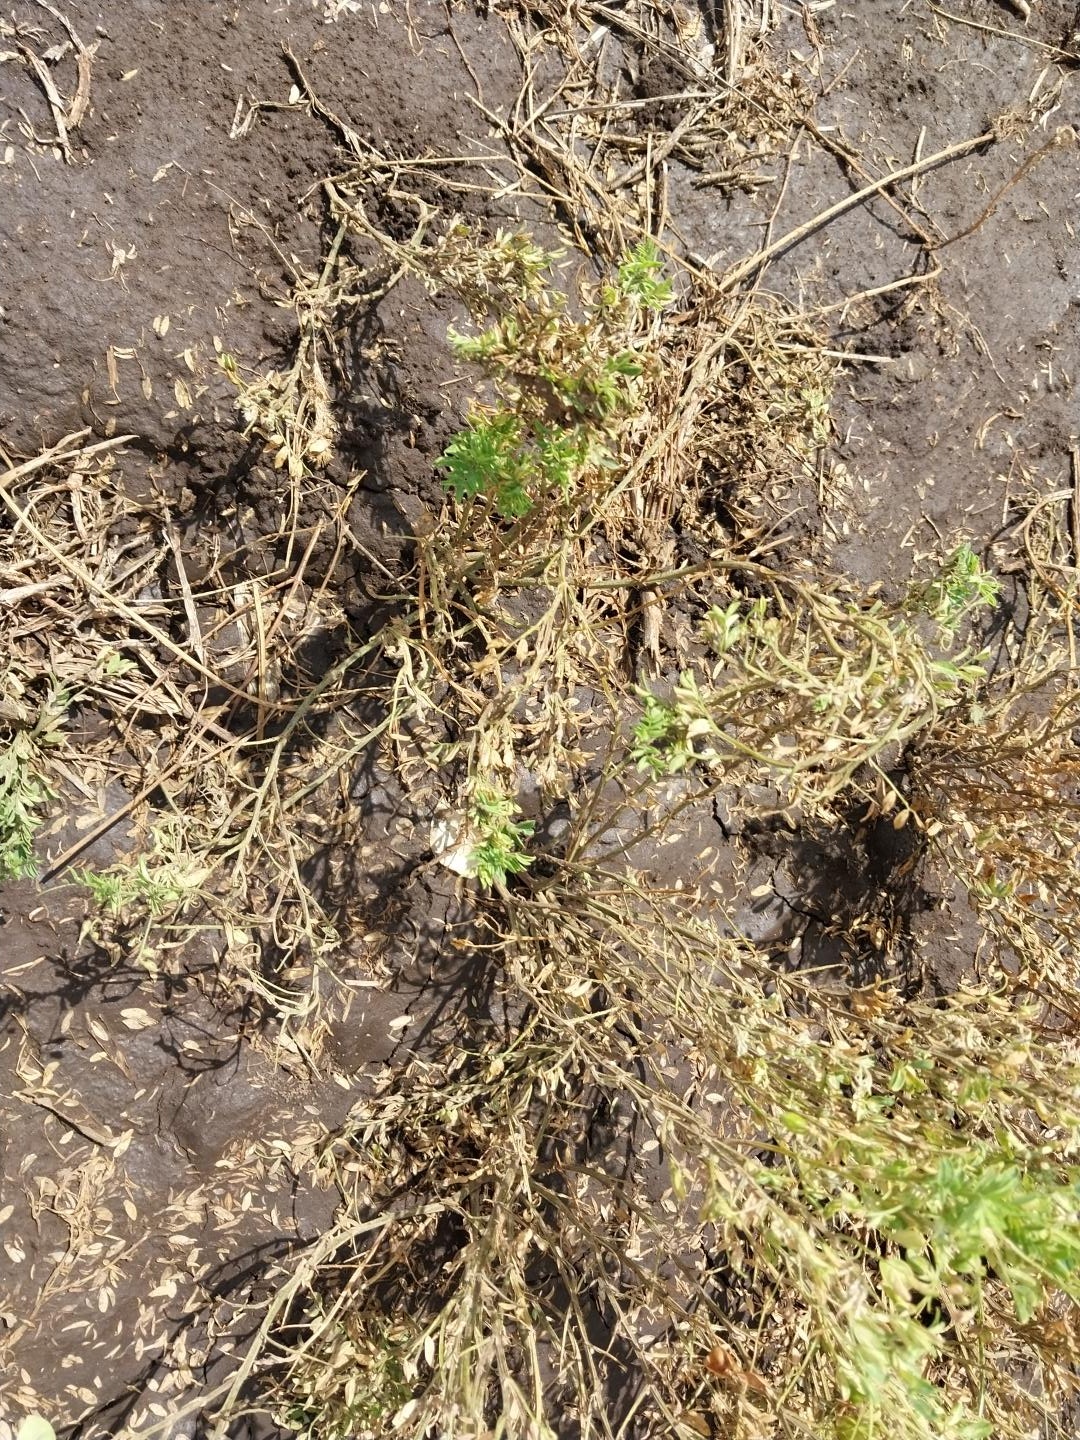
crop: lentil
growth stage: development pod
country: Tanzania
